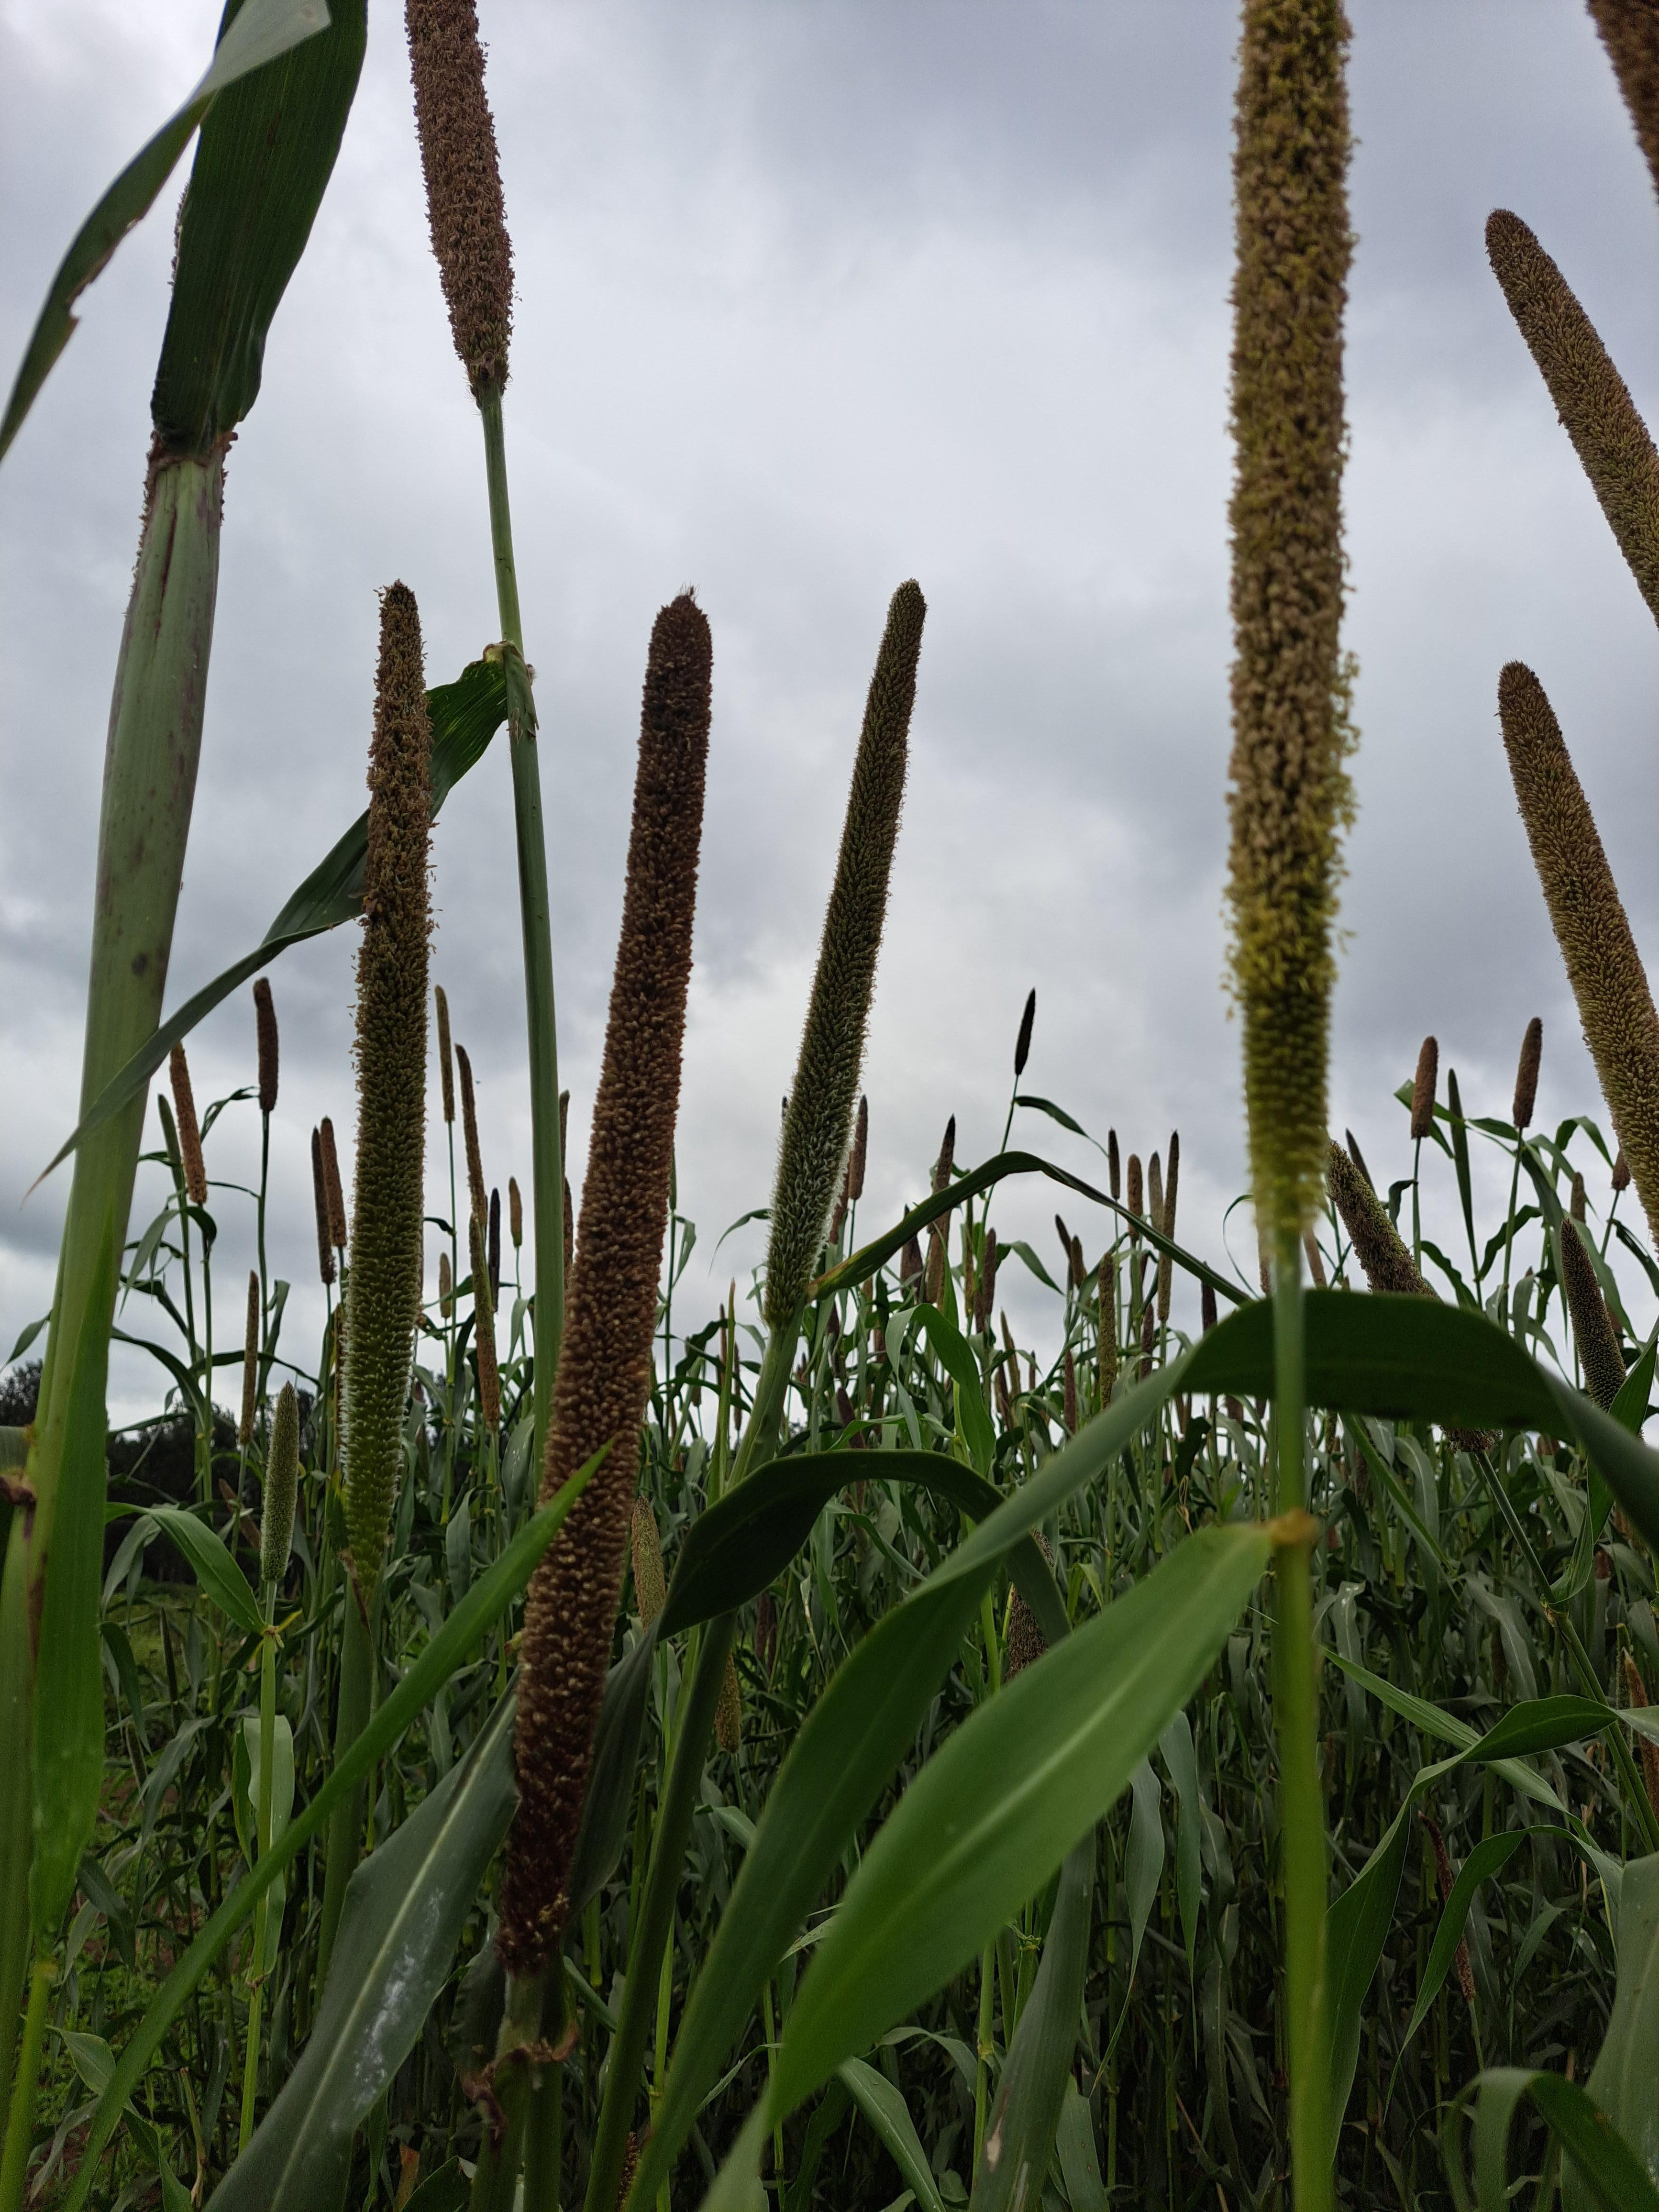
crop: pearl millet
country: Tanzania
